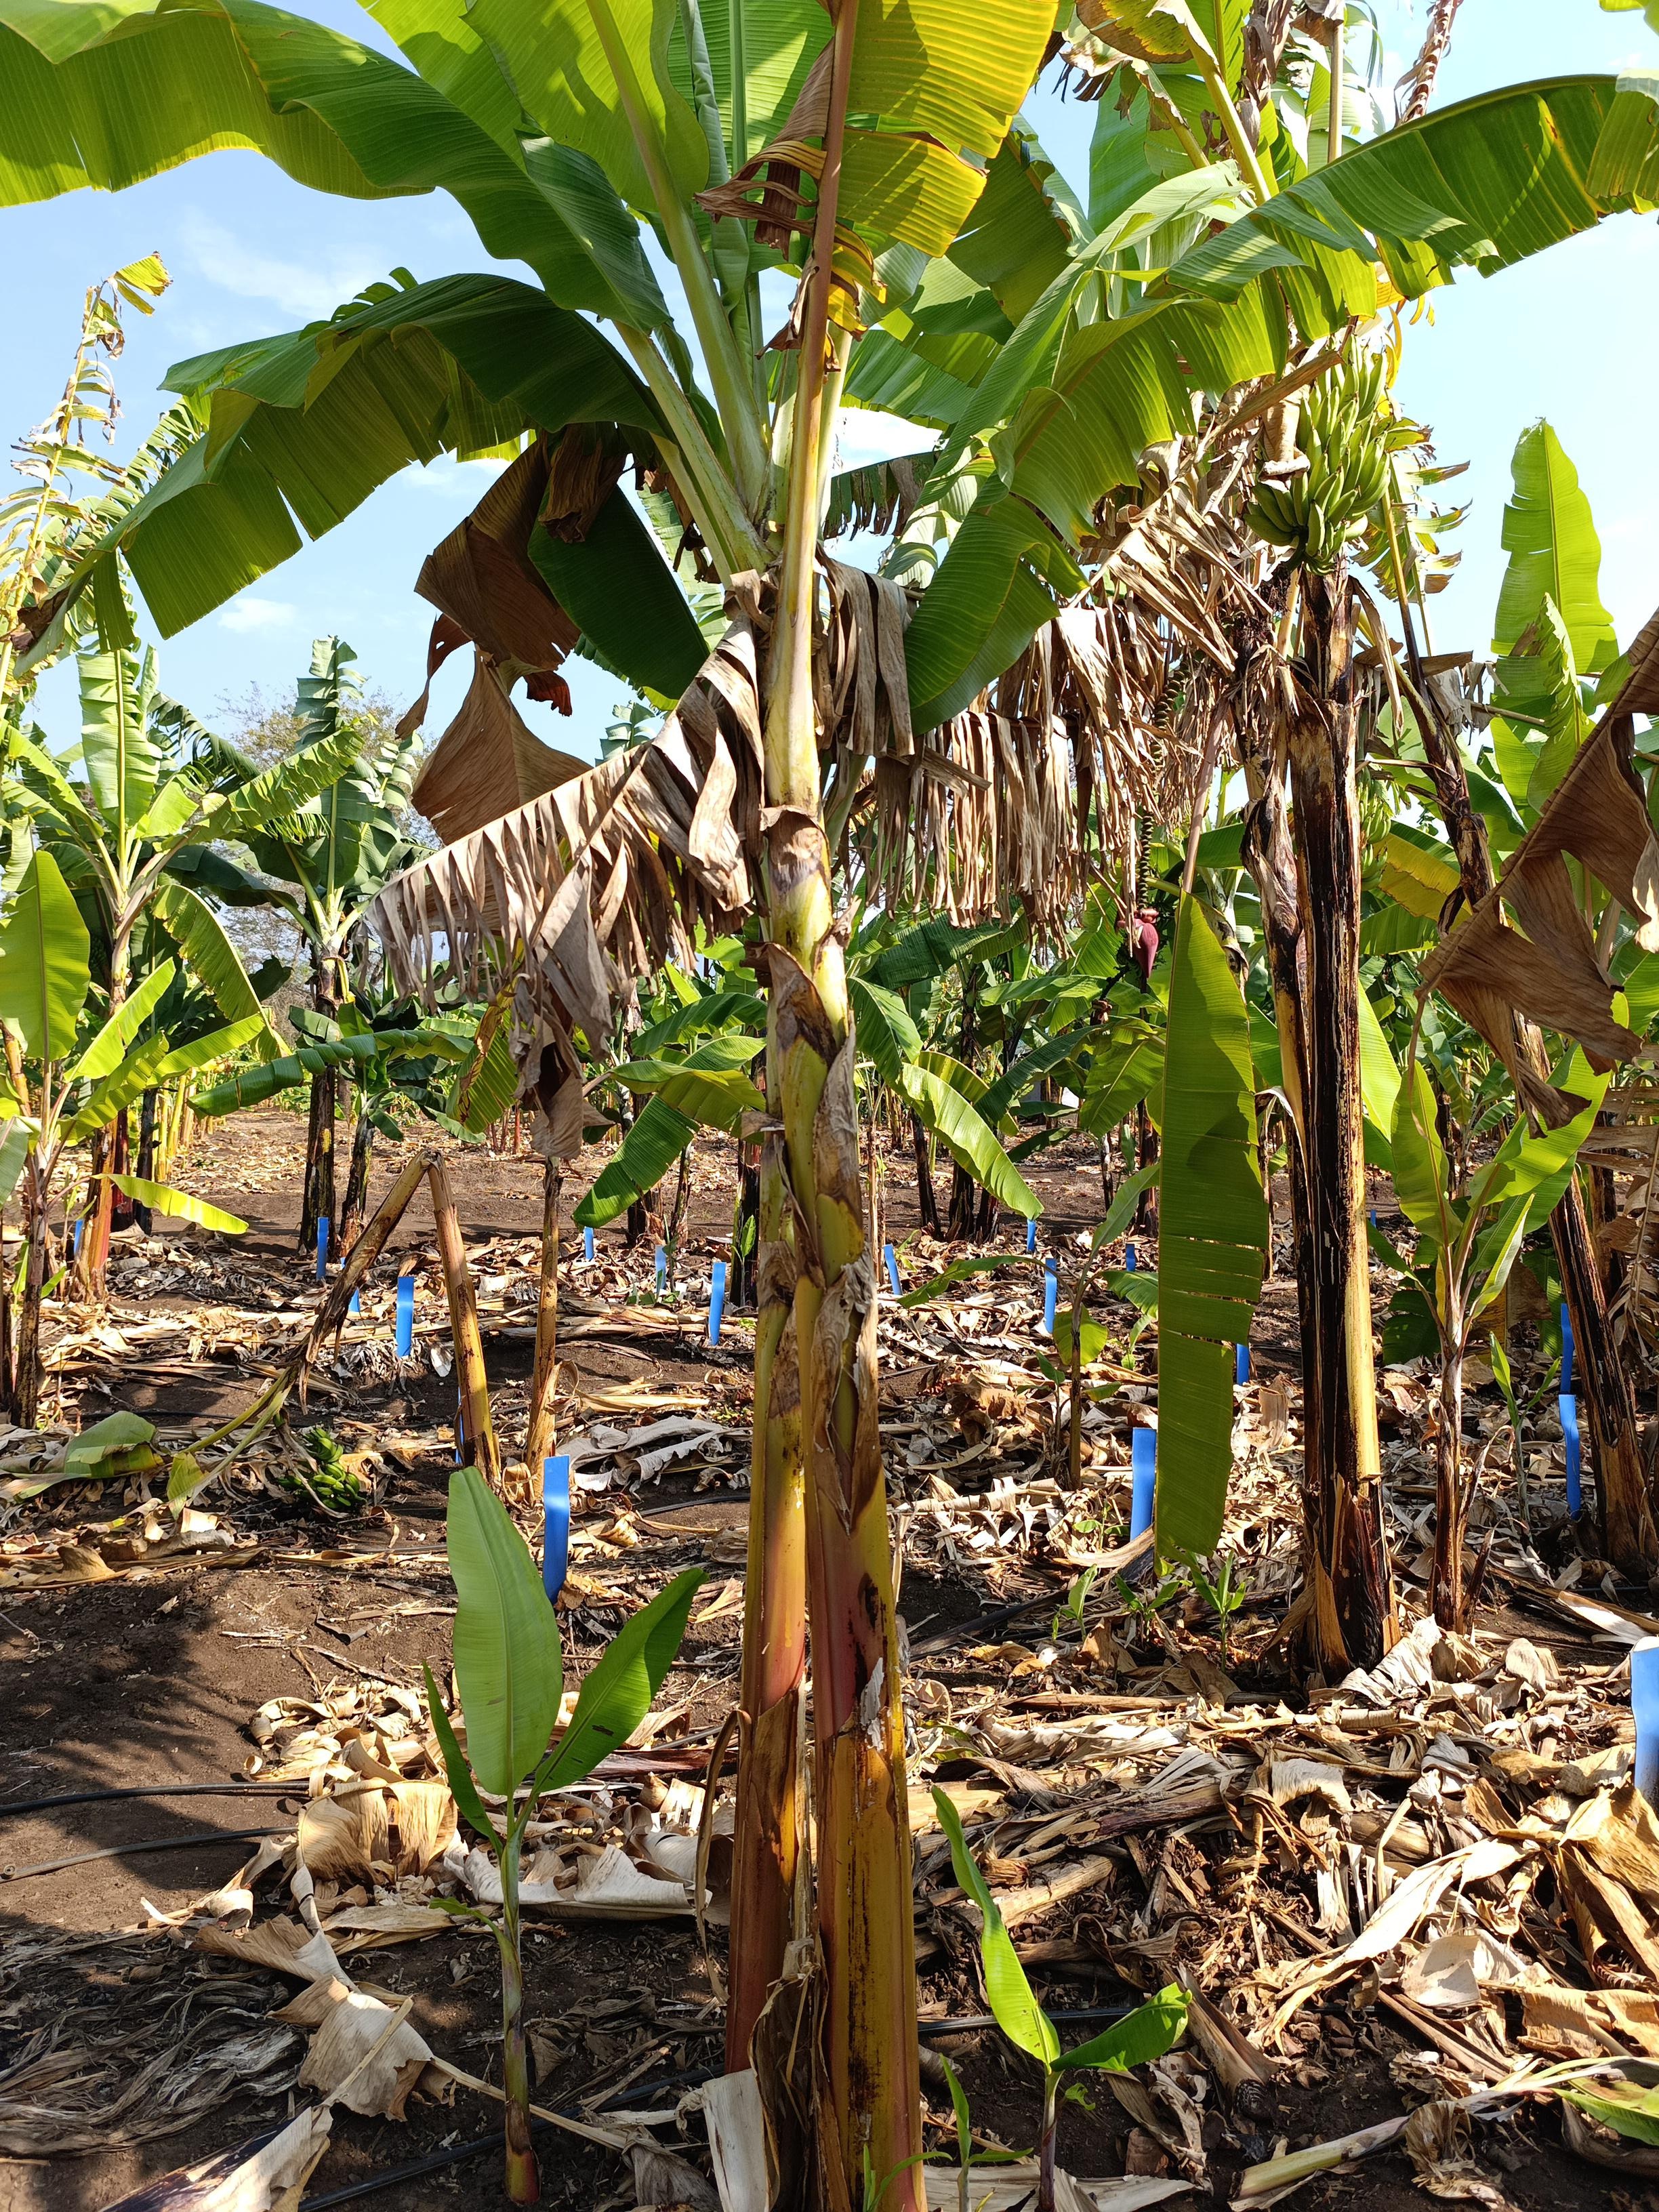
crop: banana
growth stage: vegetative
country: Tanzania
